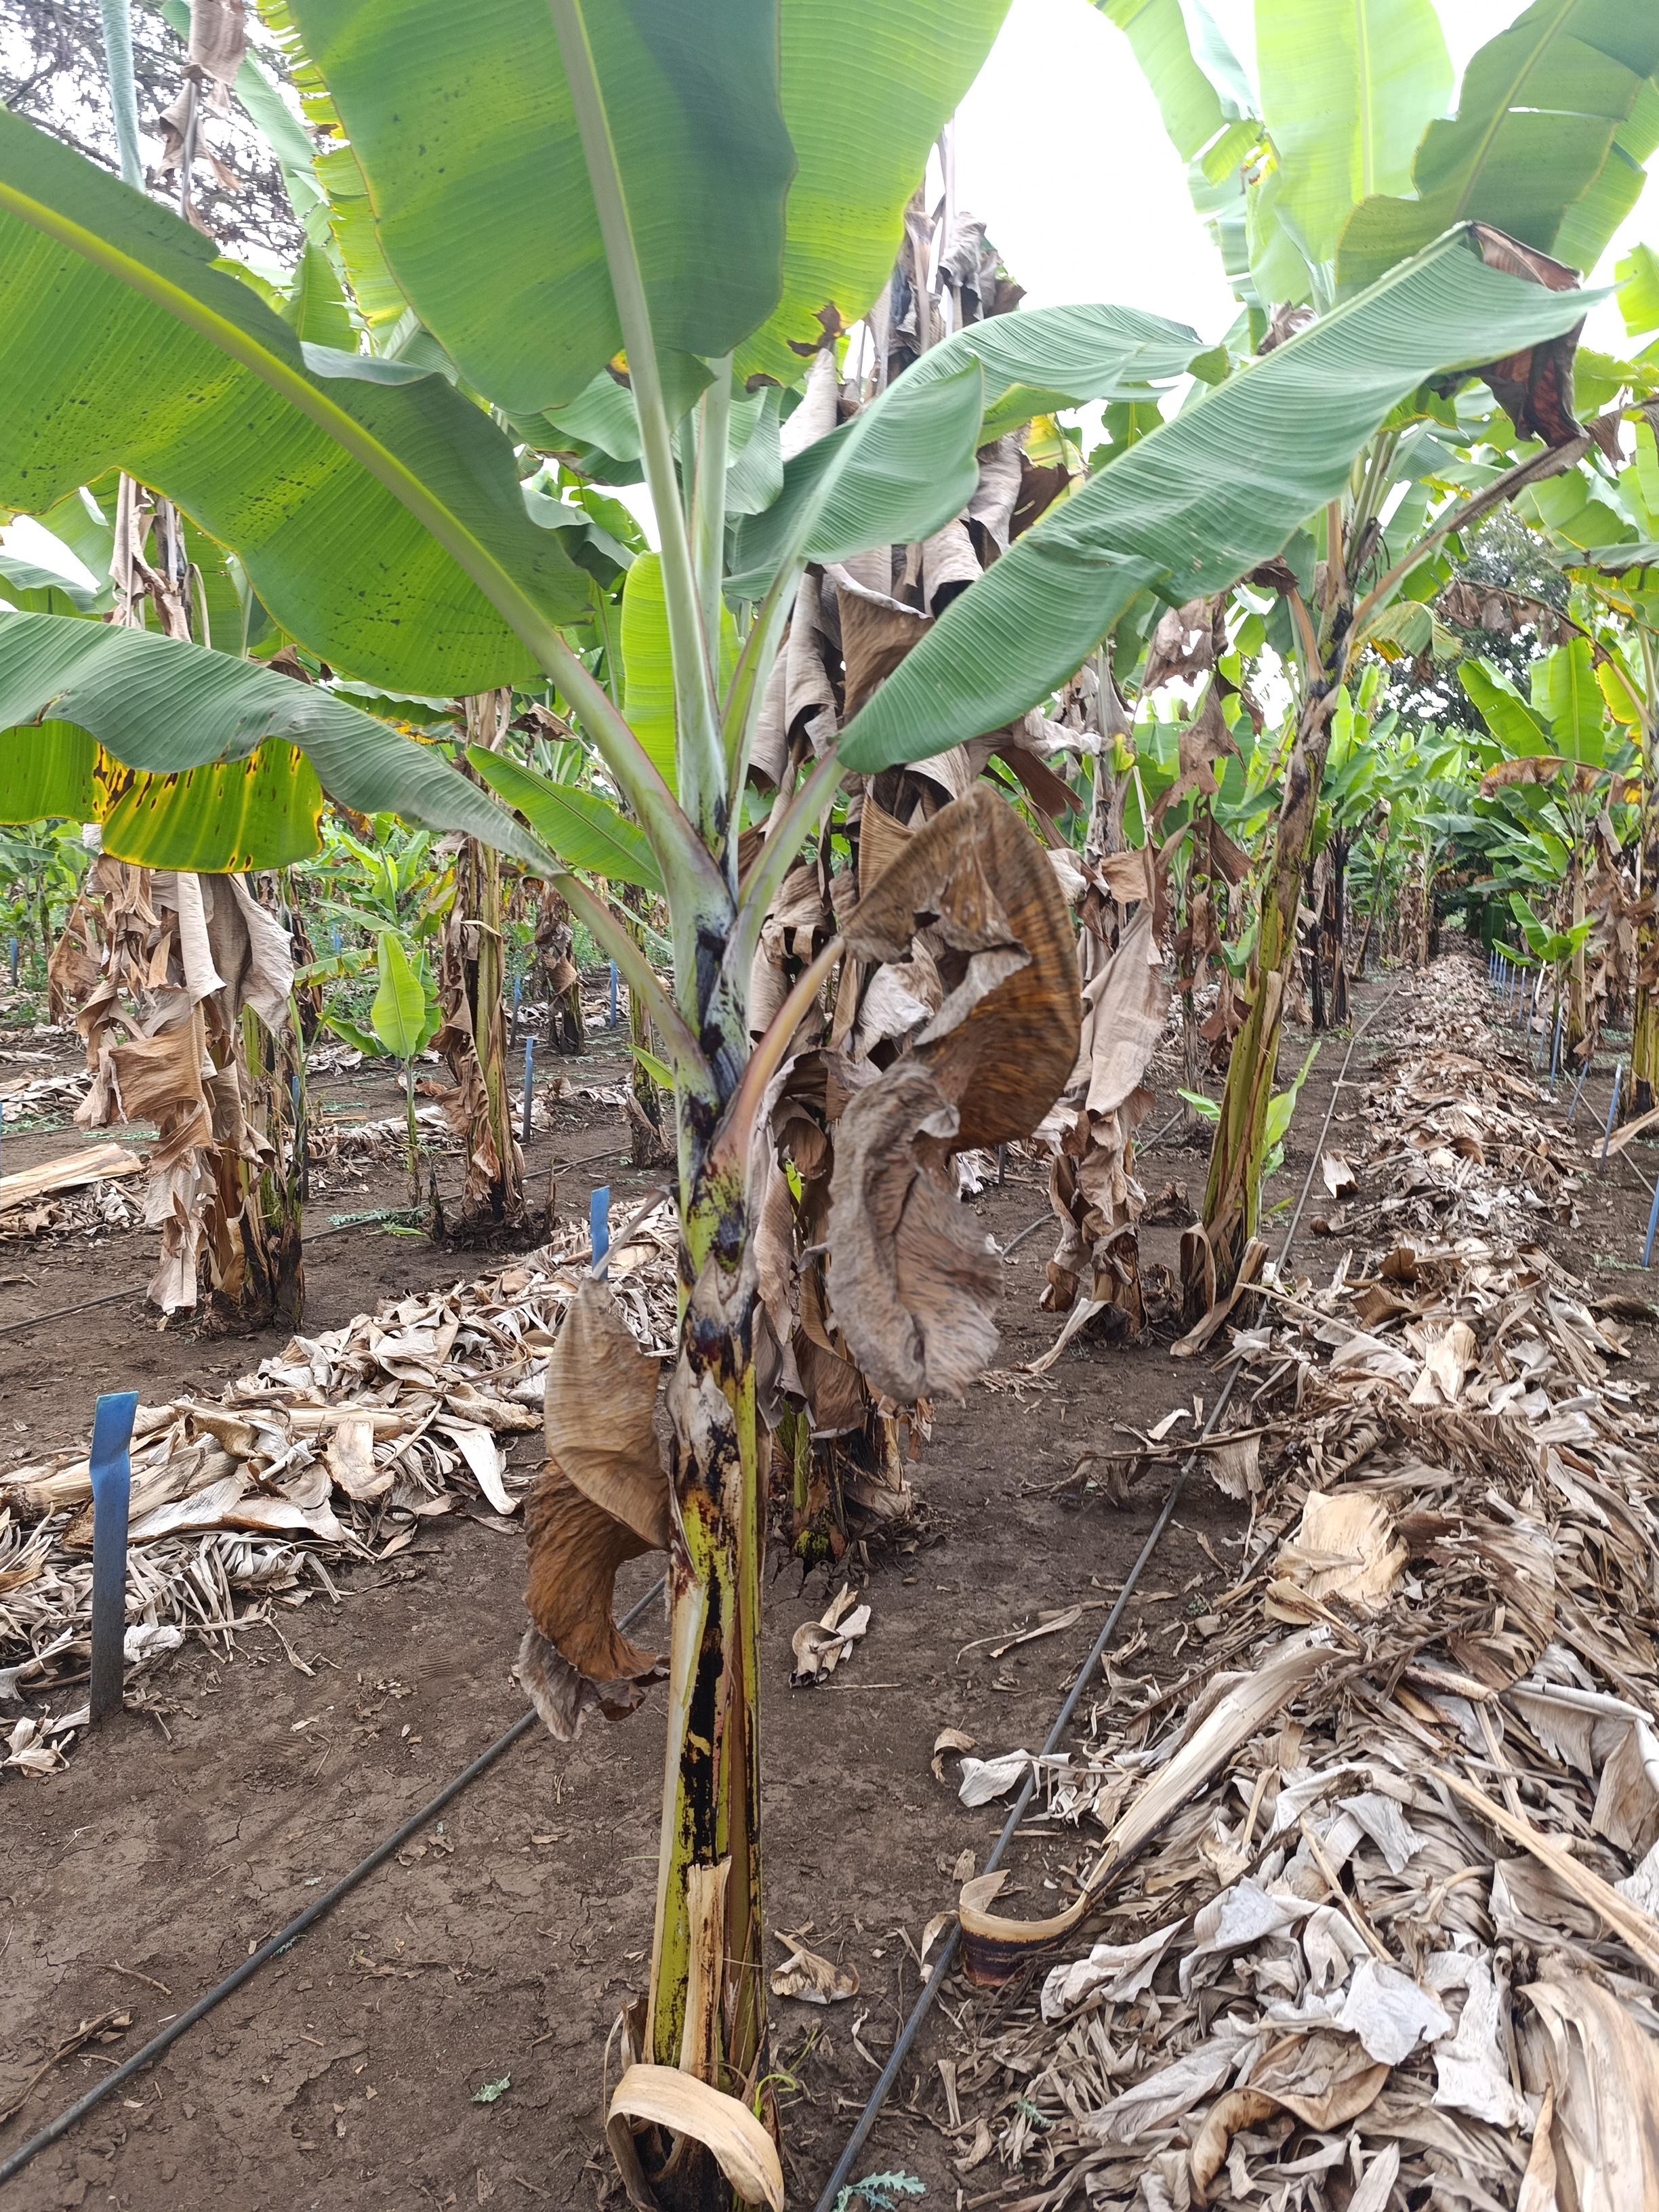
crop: banana
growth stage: vegetative
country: Tanzania
